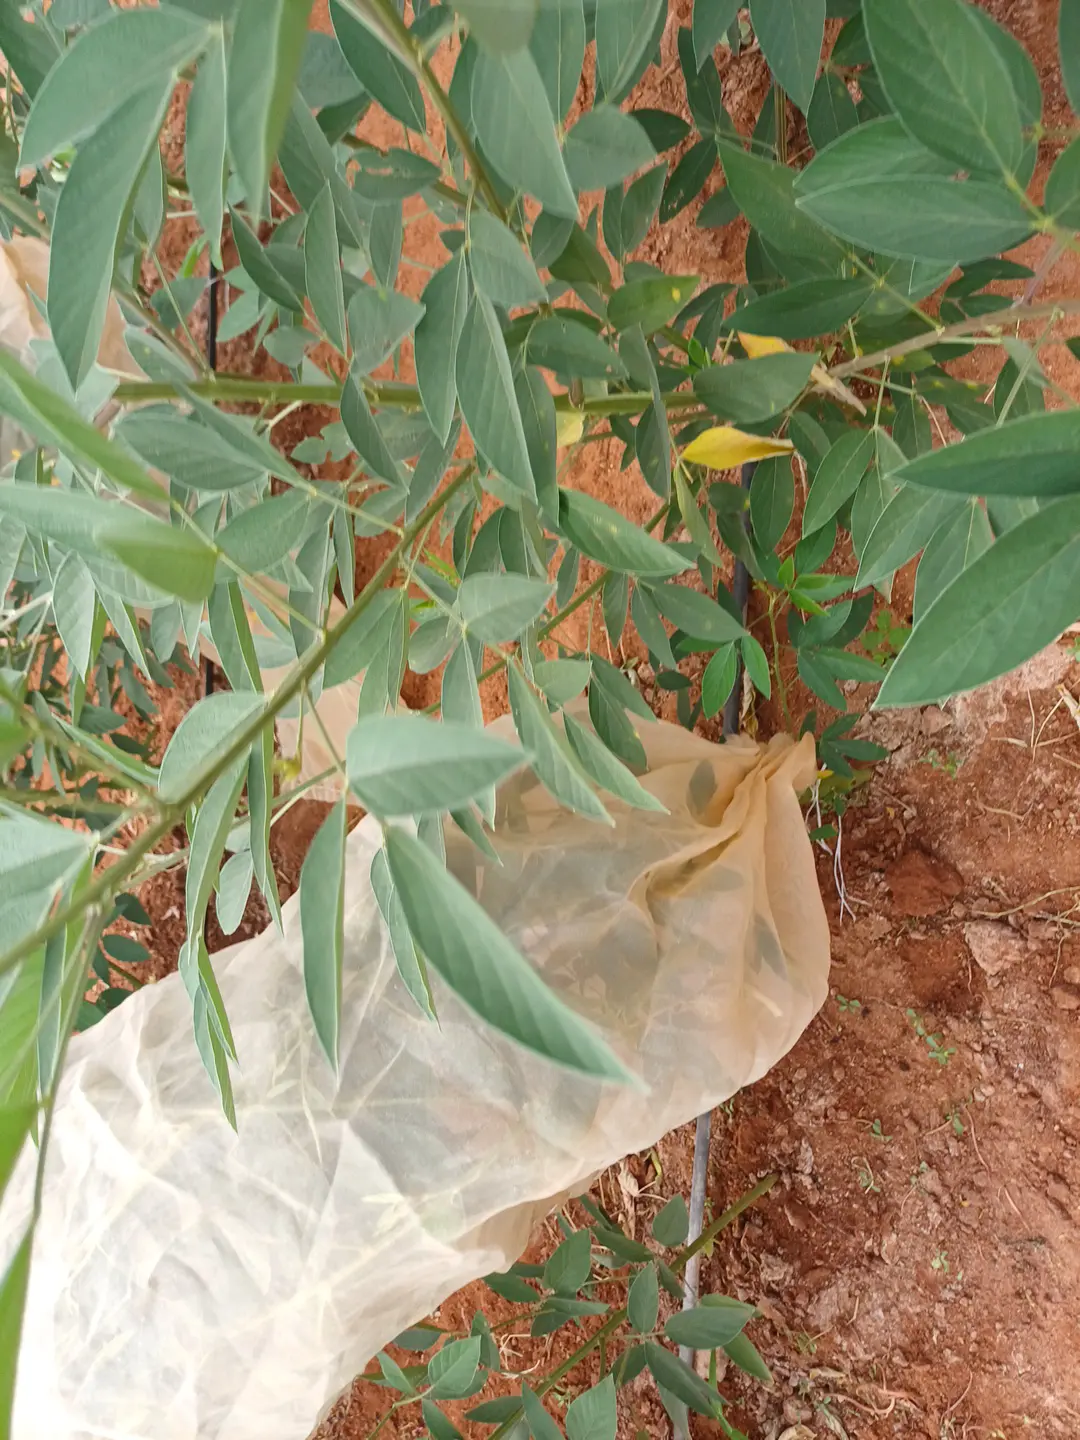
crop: pigeonpea
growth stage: development pod
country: Kenya
